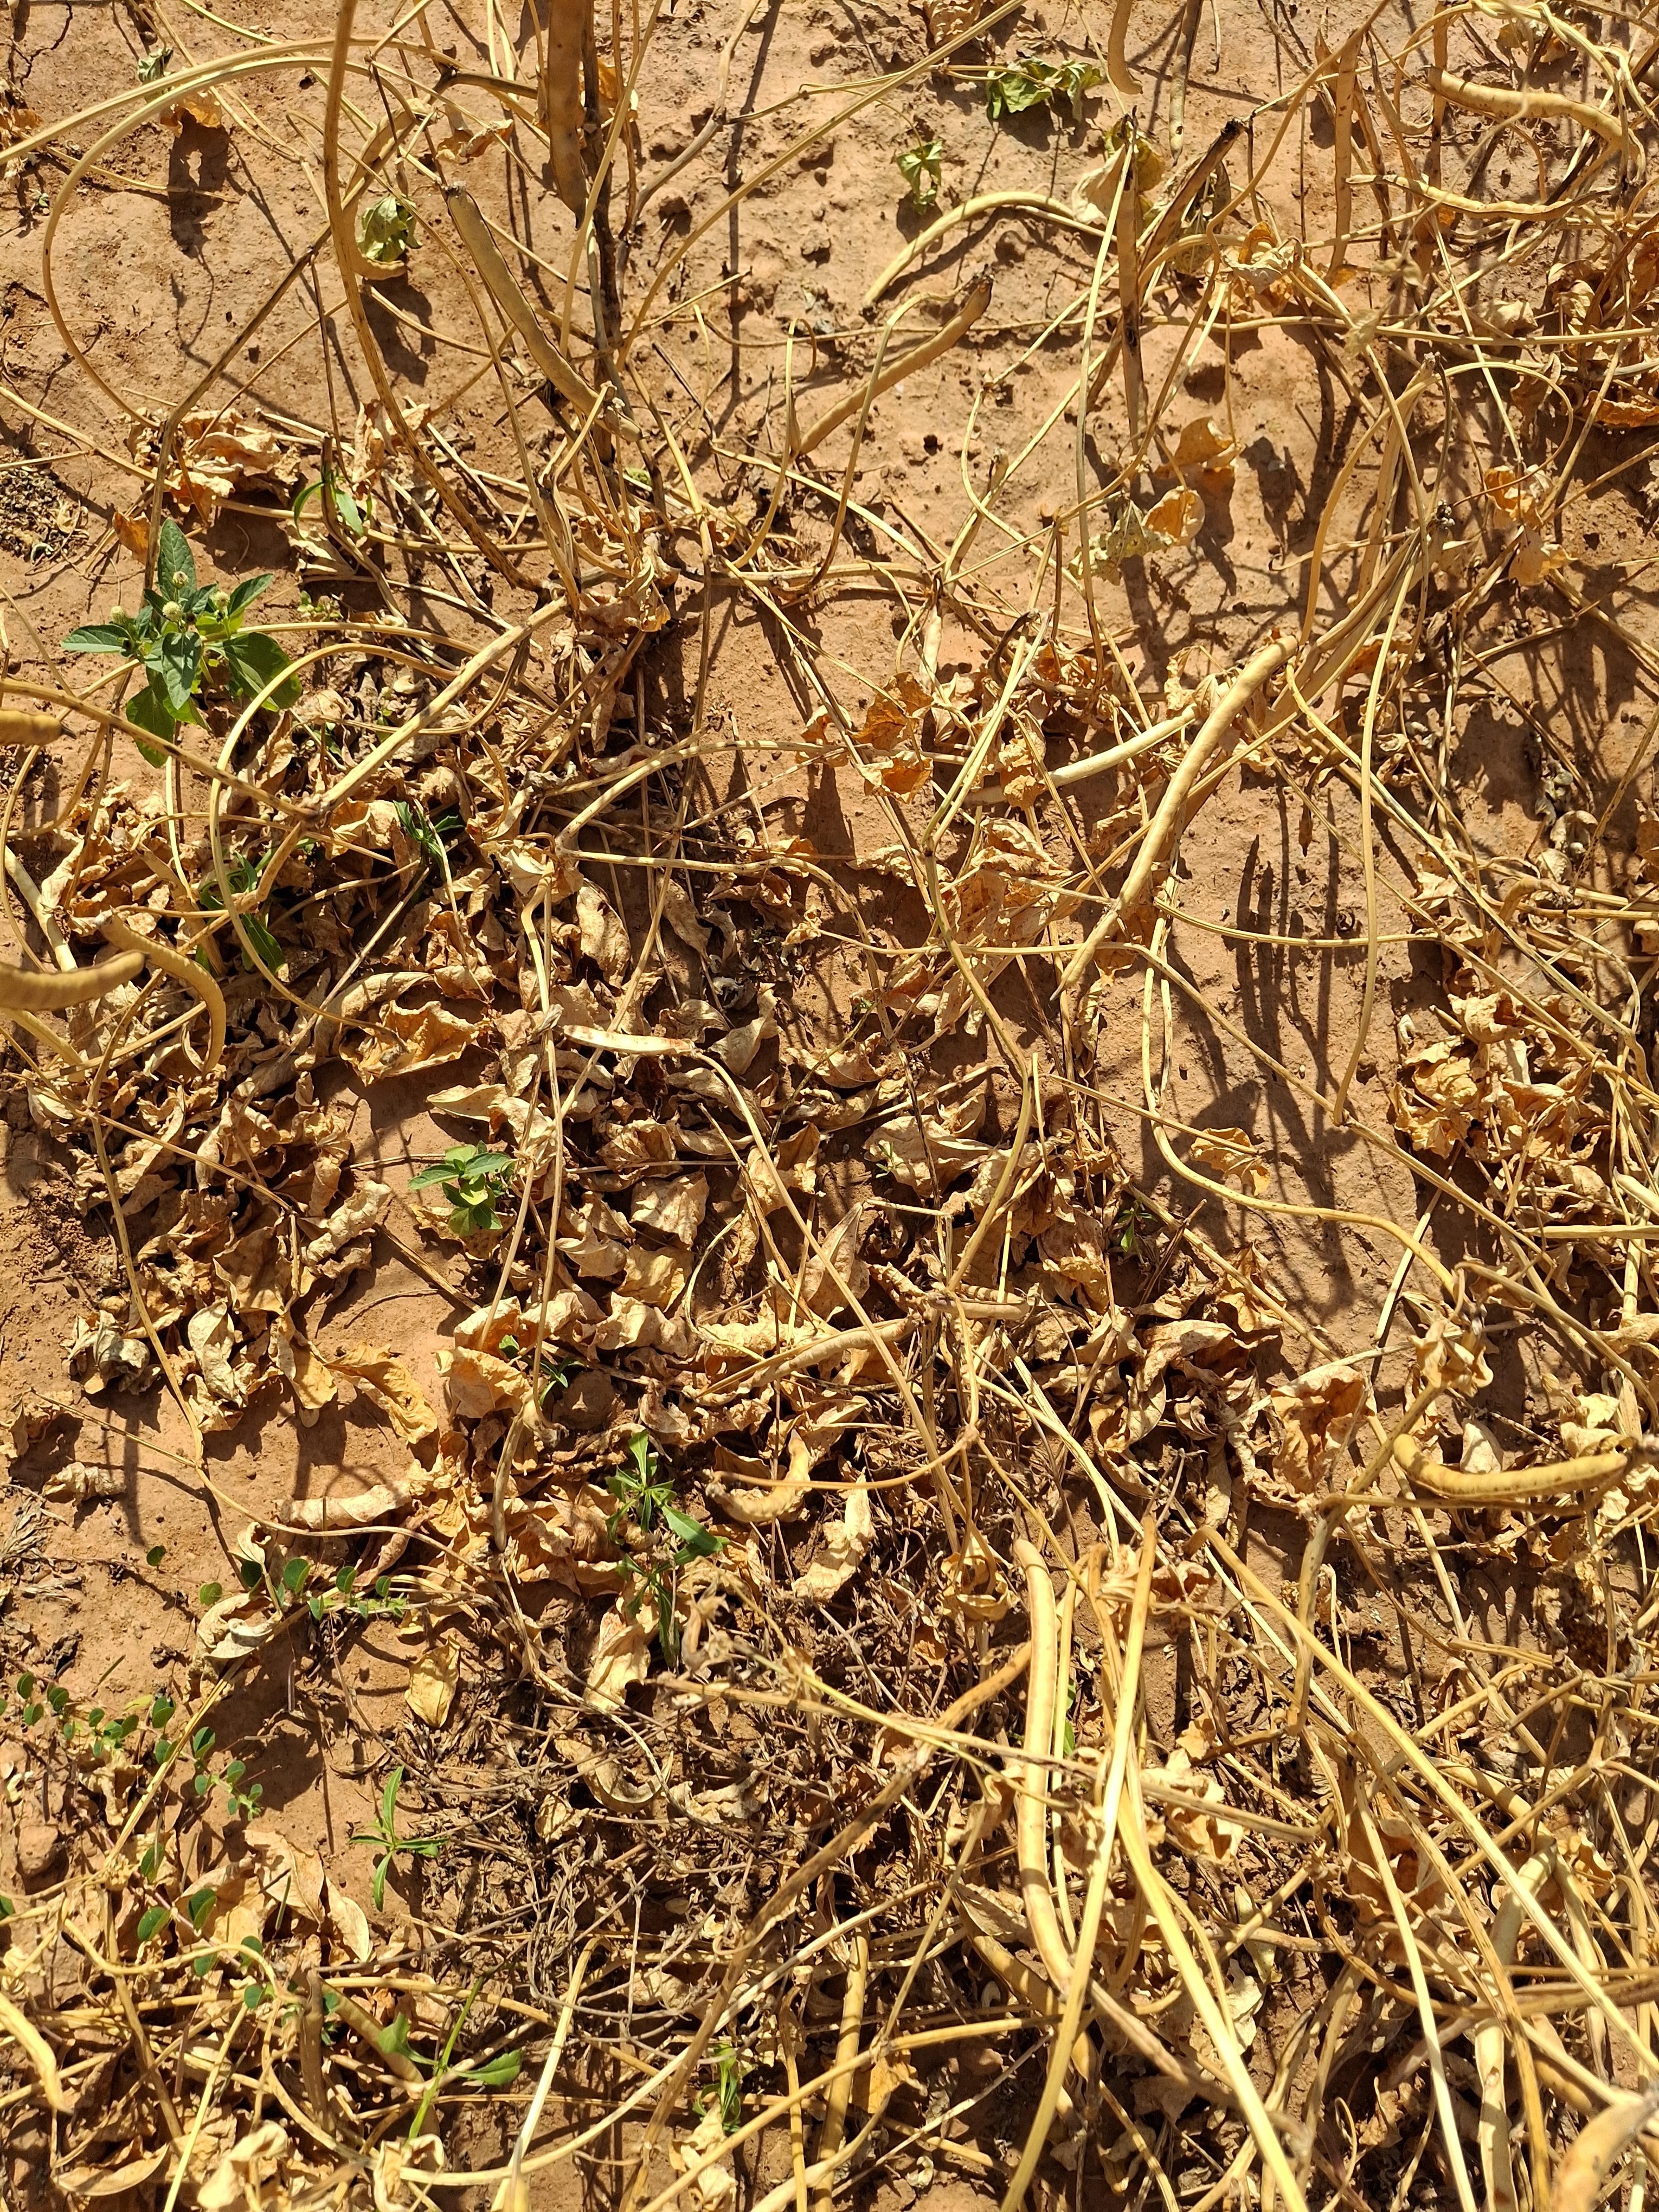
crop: cowpea
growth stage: maturity
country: Nigeria
